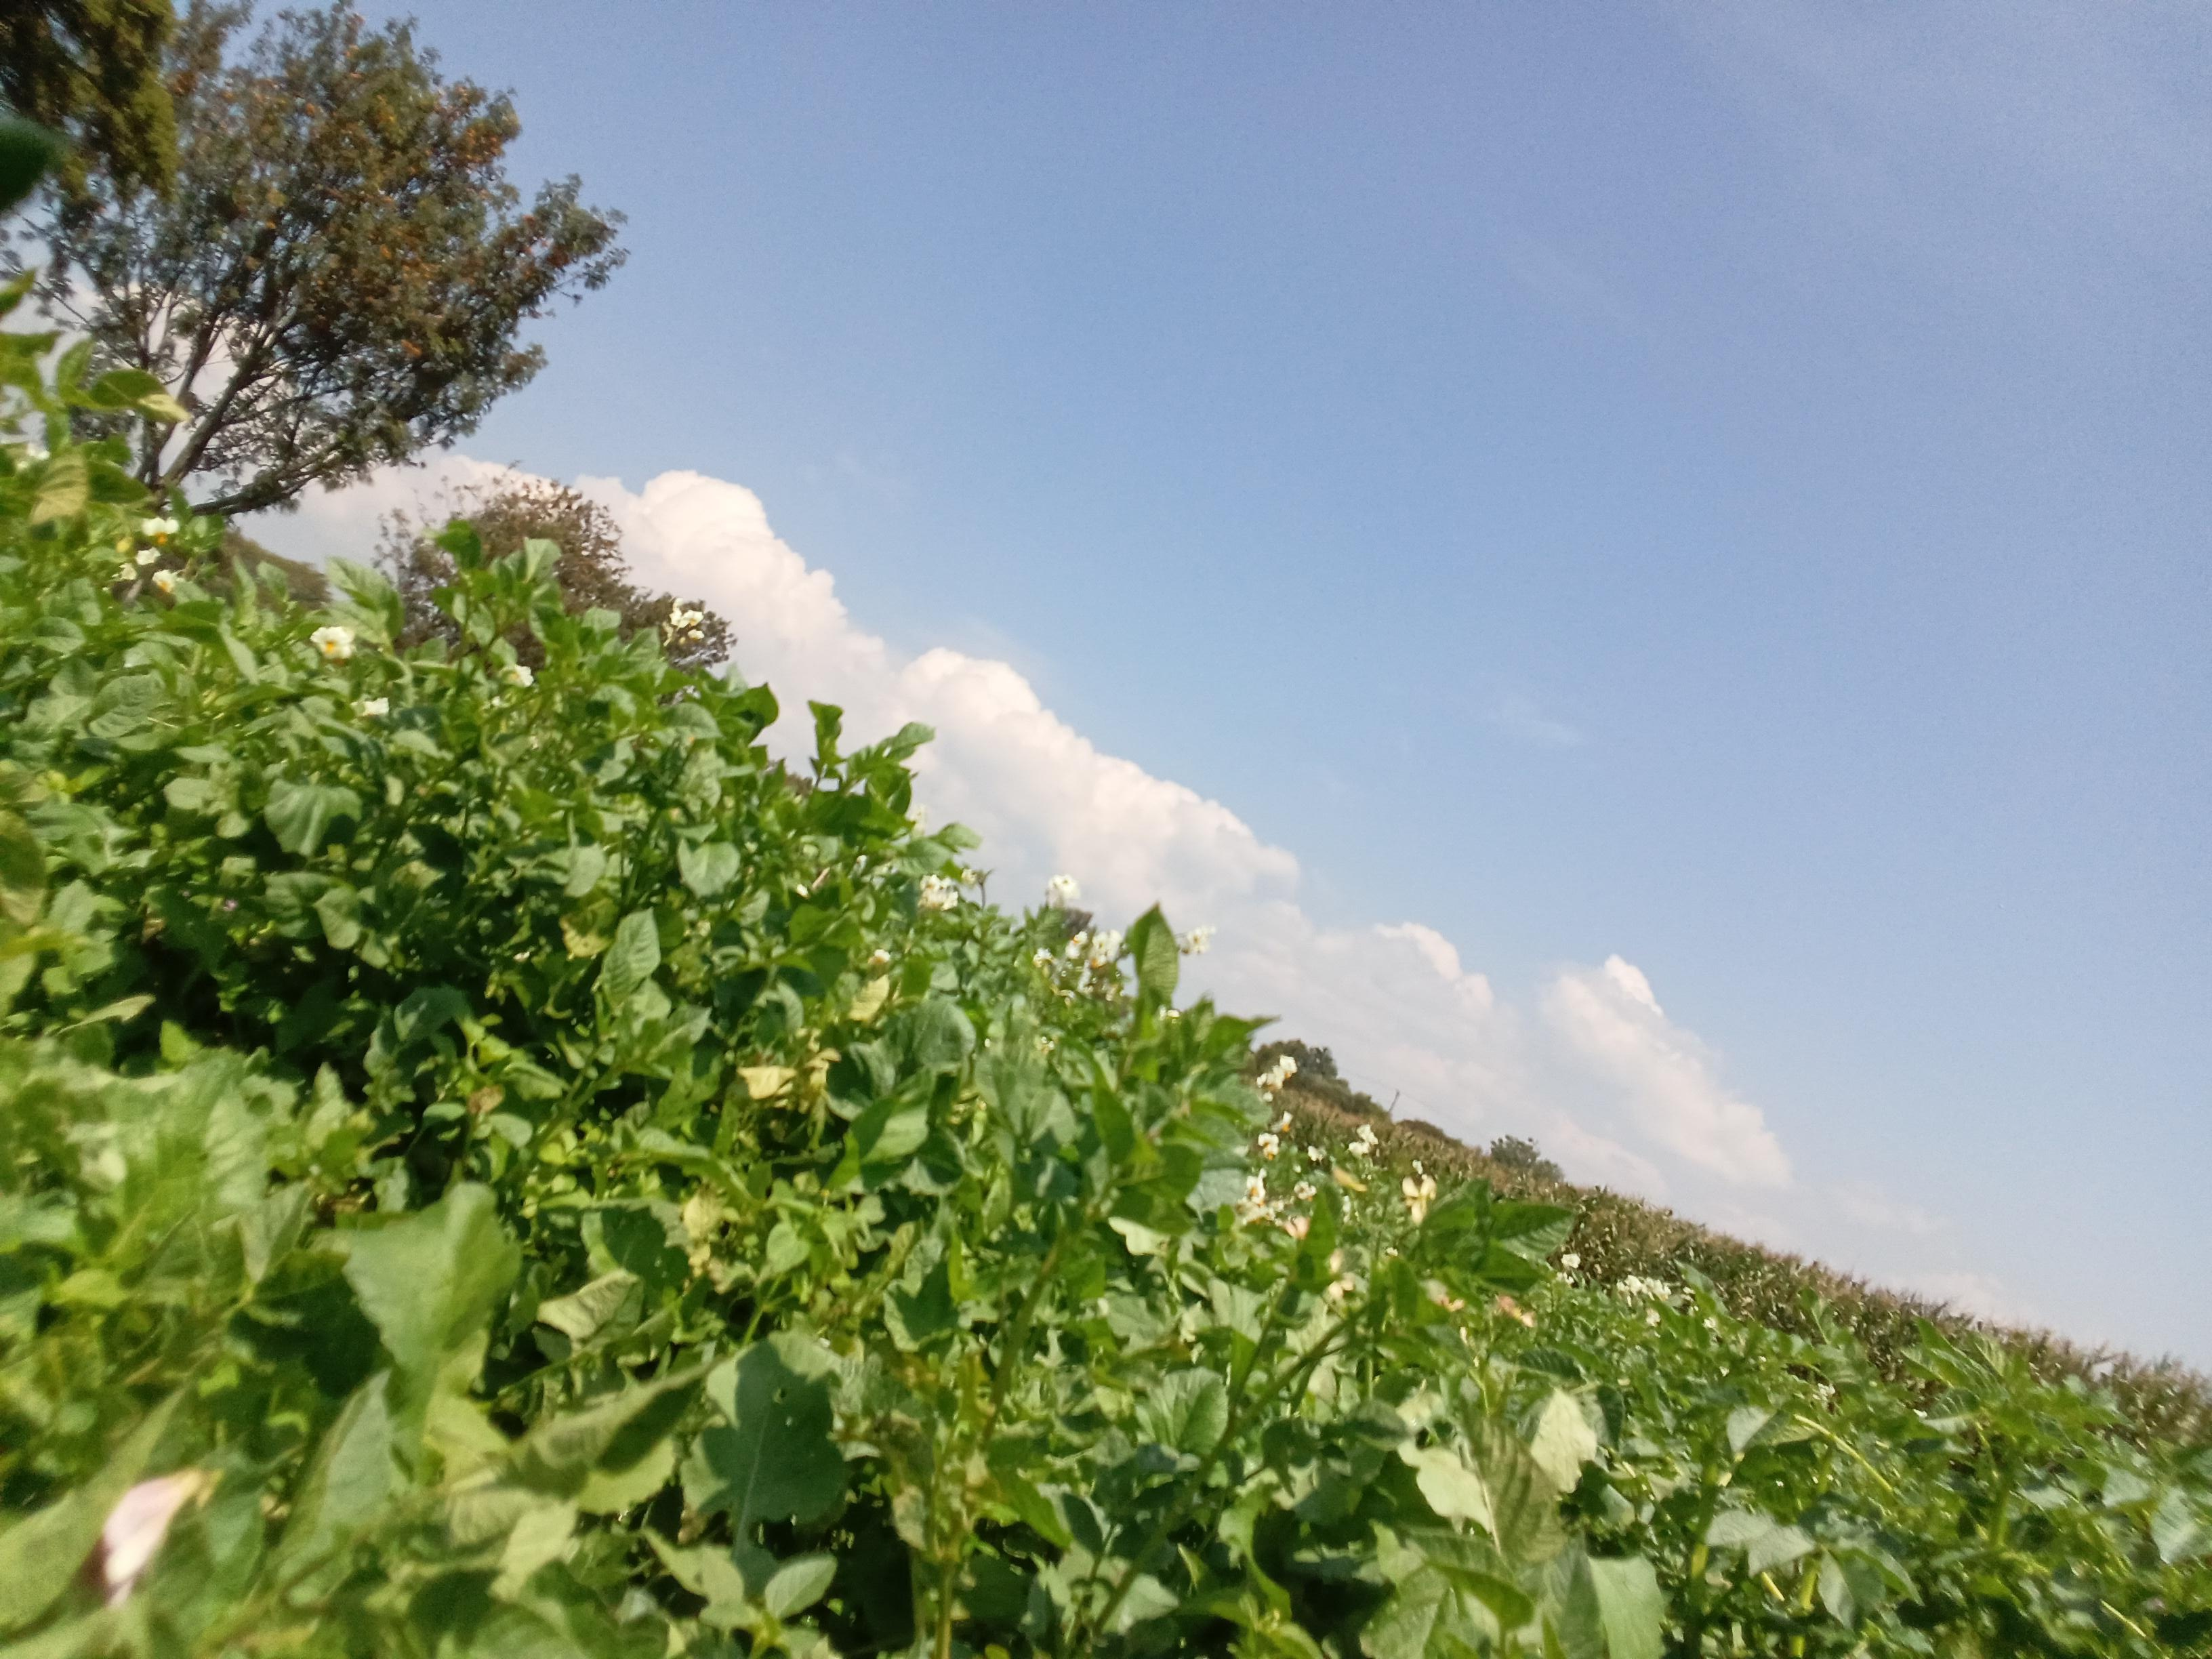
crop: potato
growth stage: vegetative
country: Kenya
